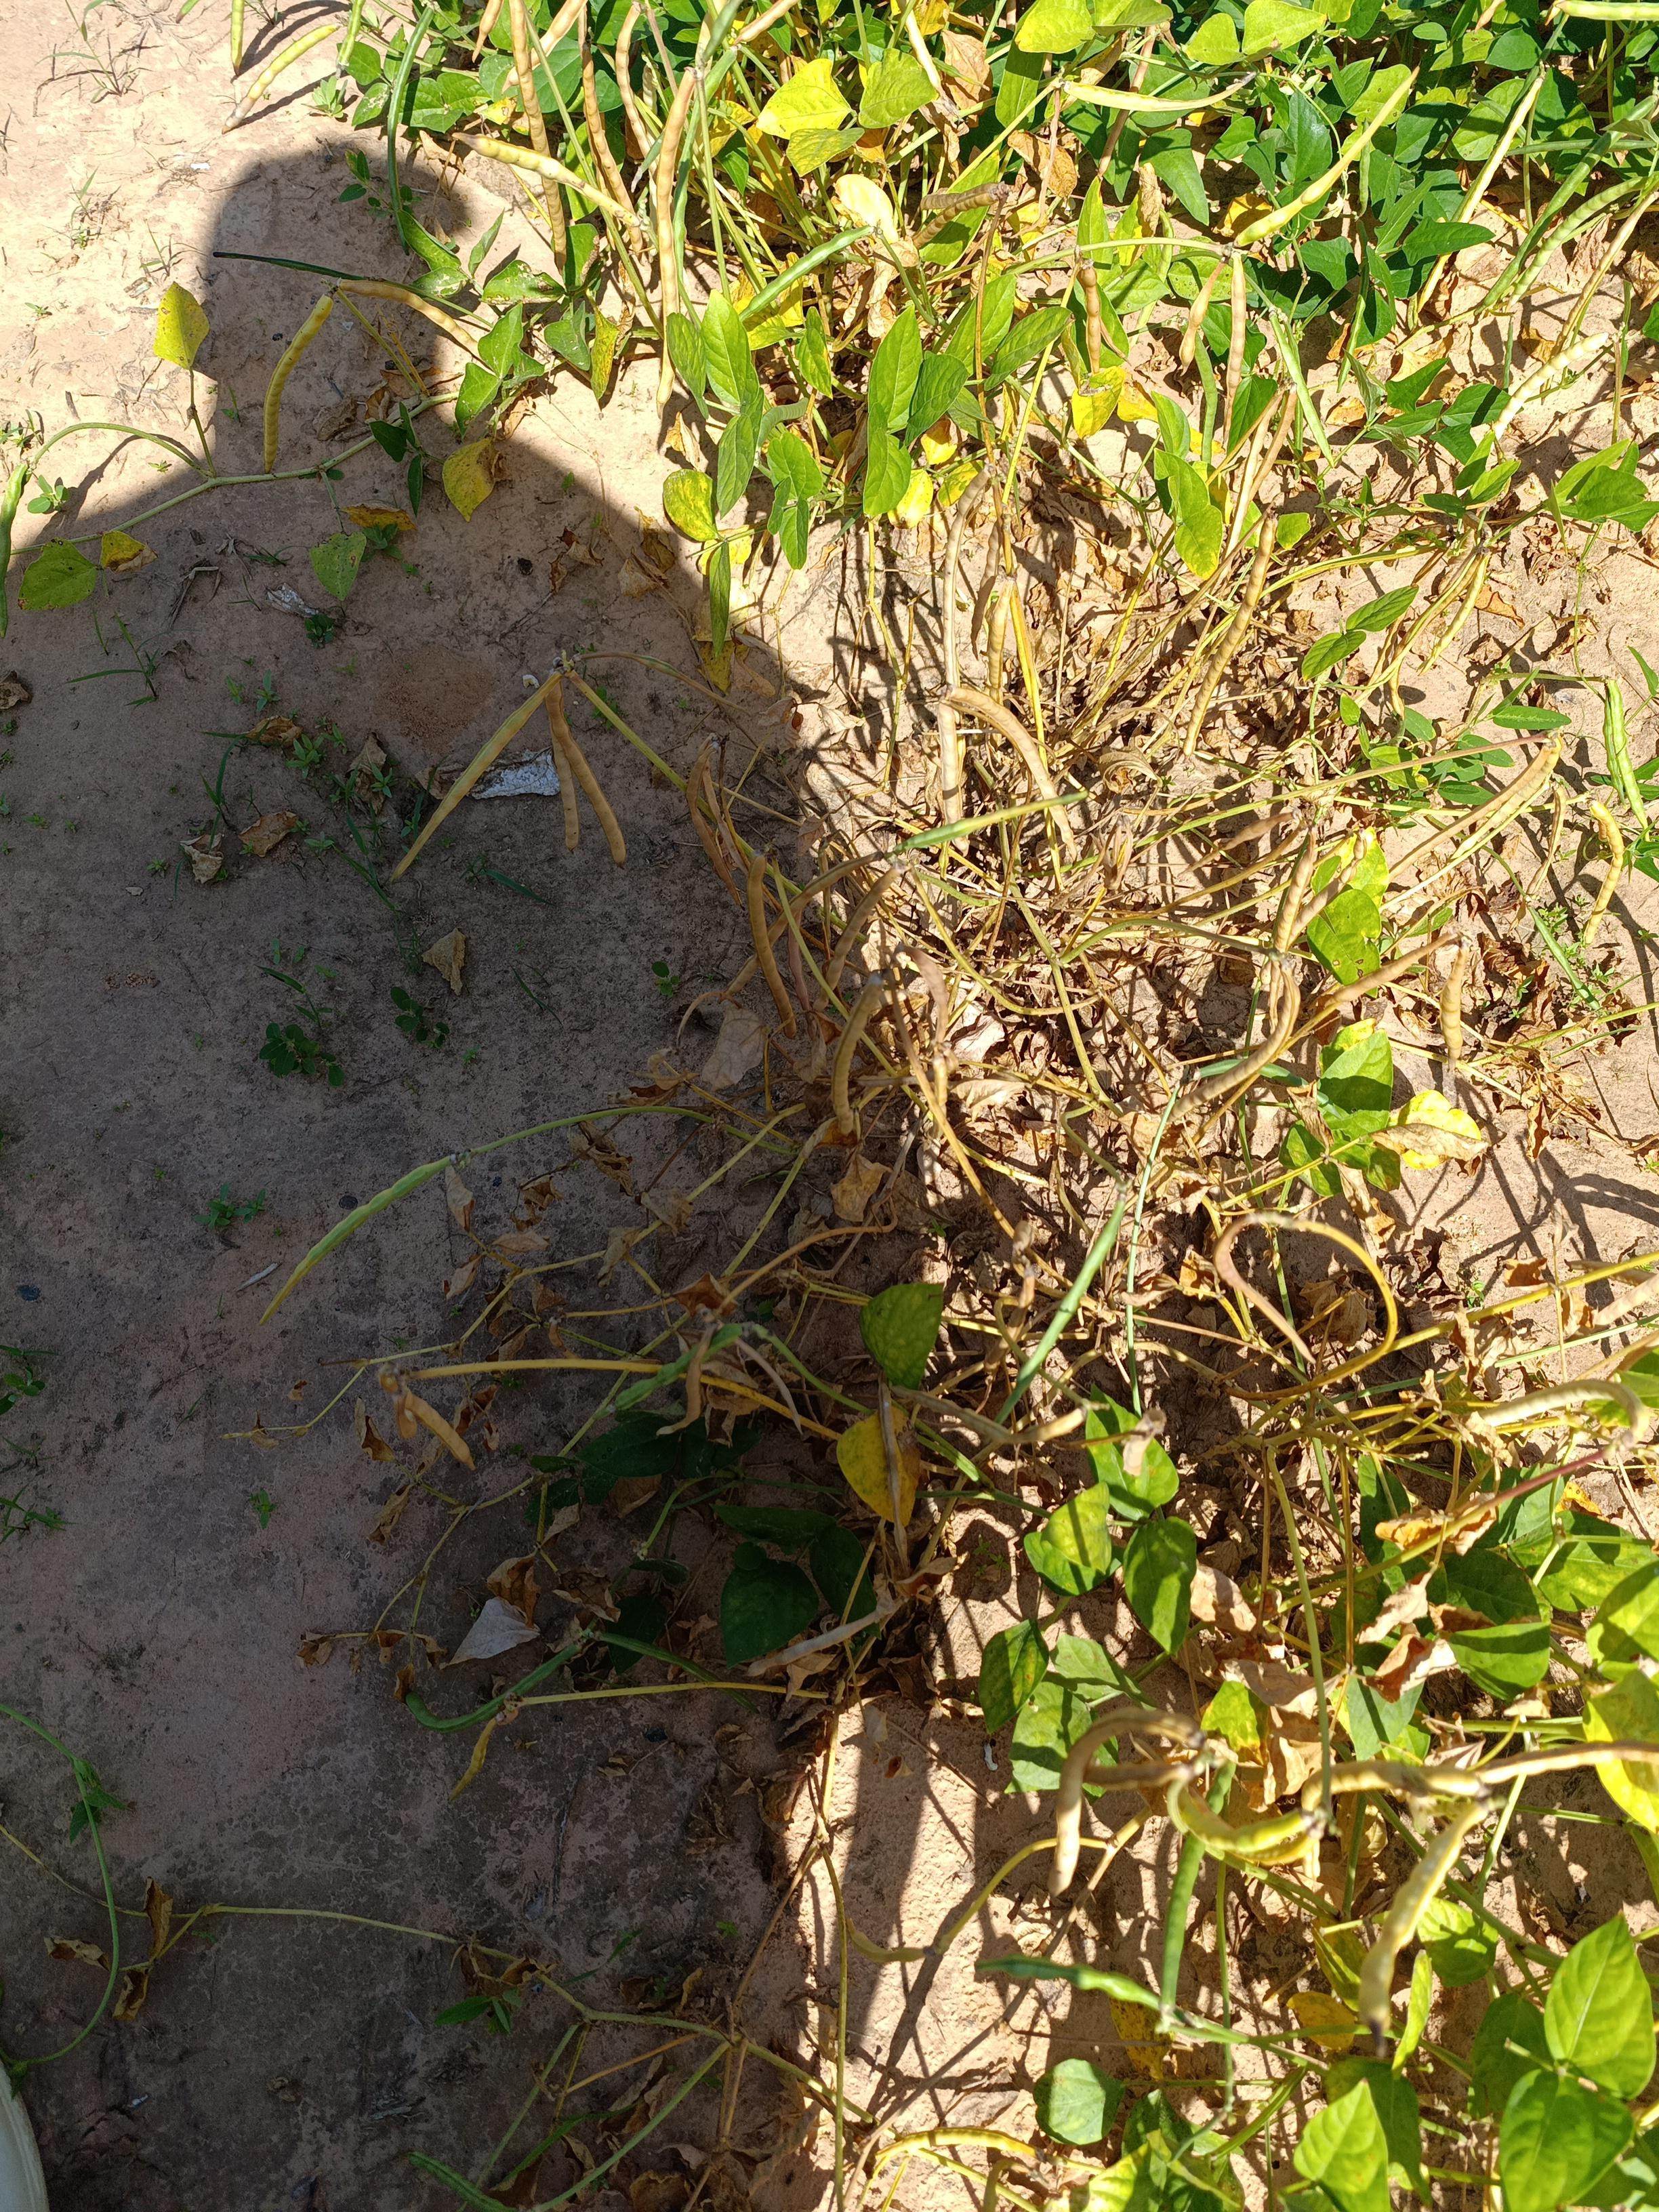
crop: cowpea
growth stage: maturity
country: Nigeria
